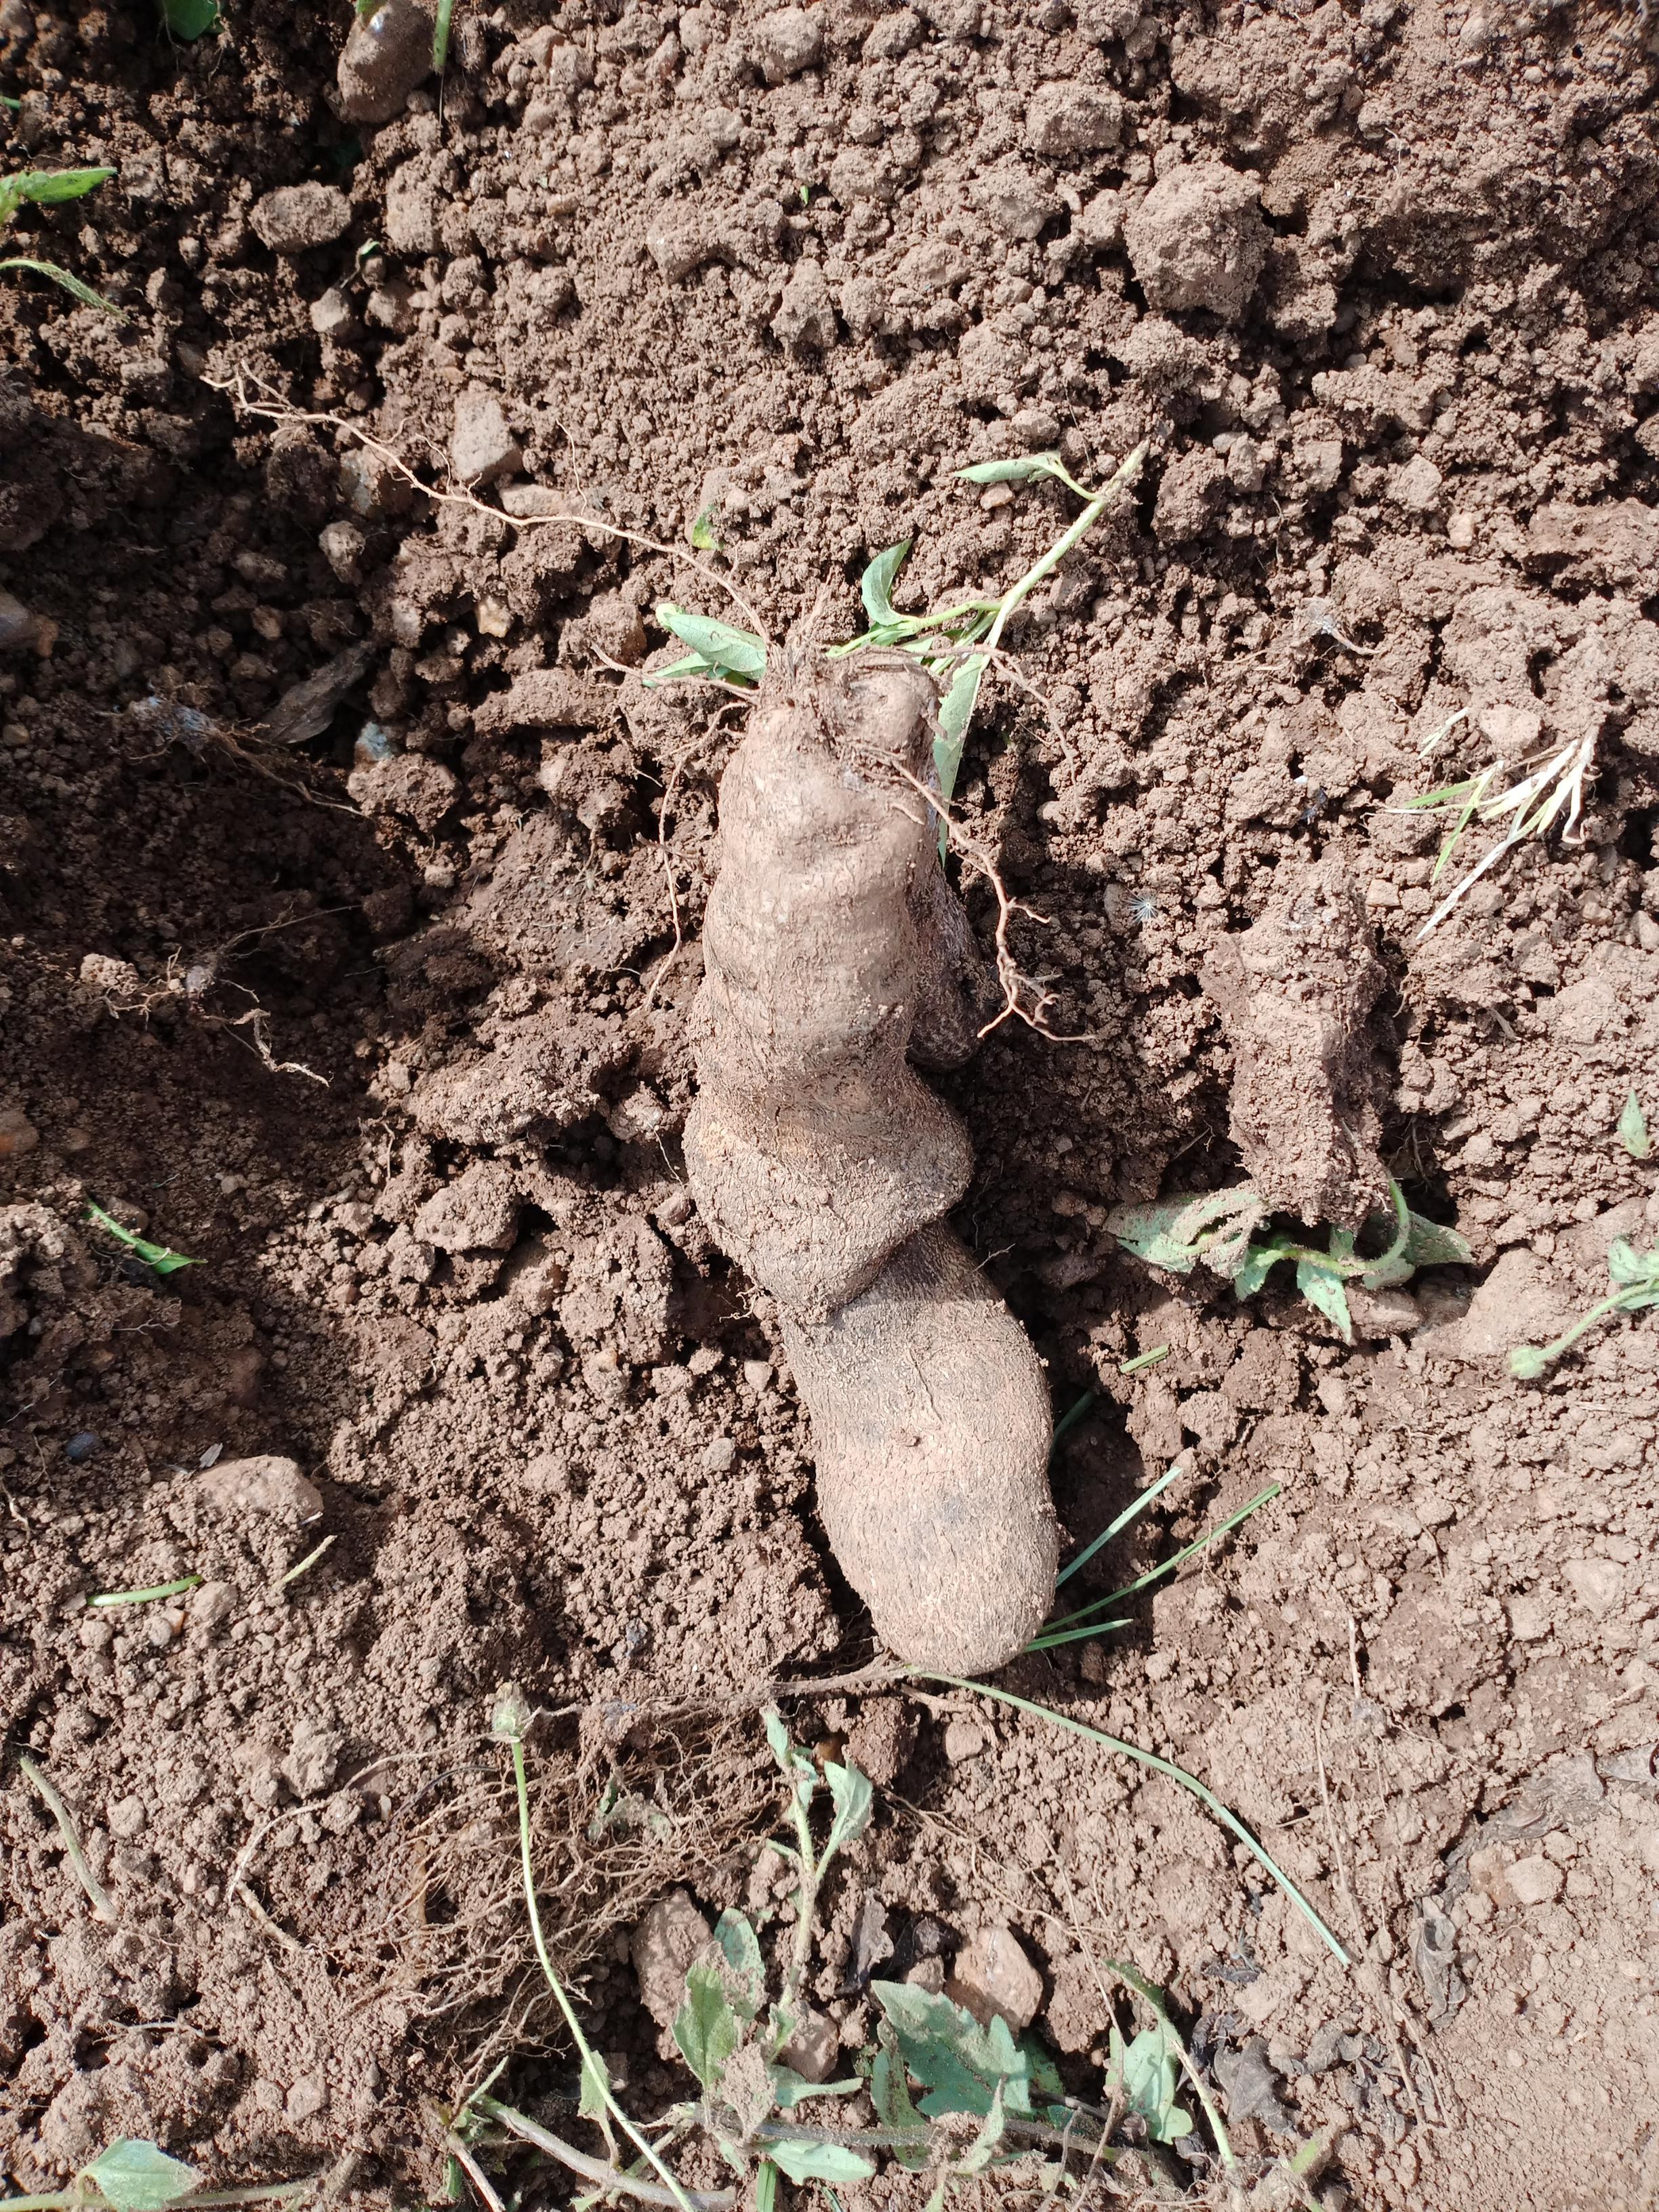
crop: yam
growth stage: harvest
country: Nigeria
